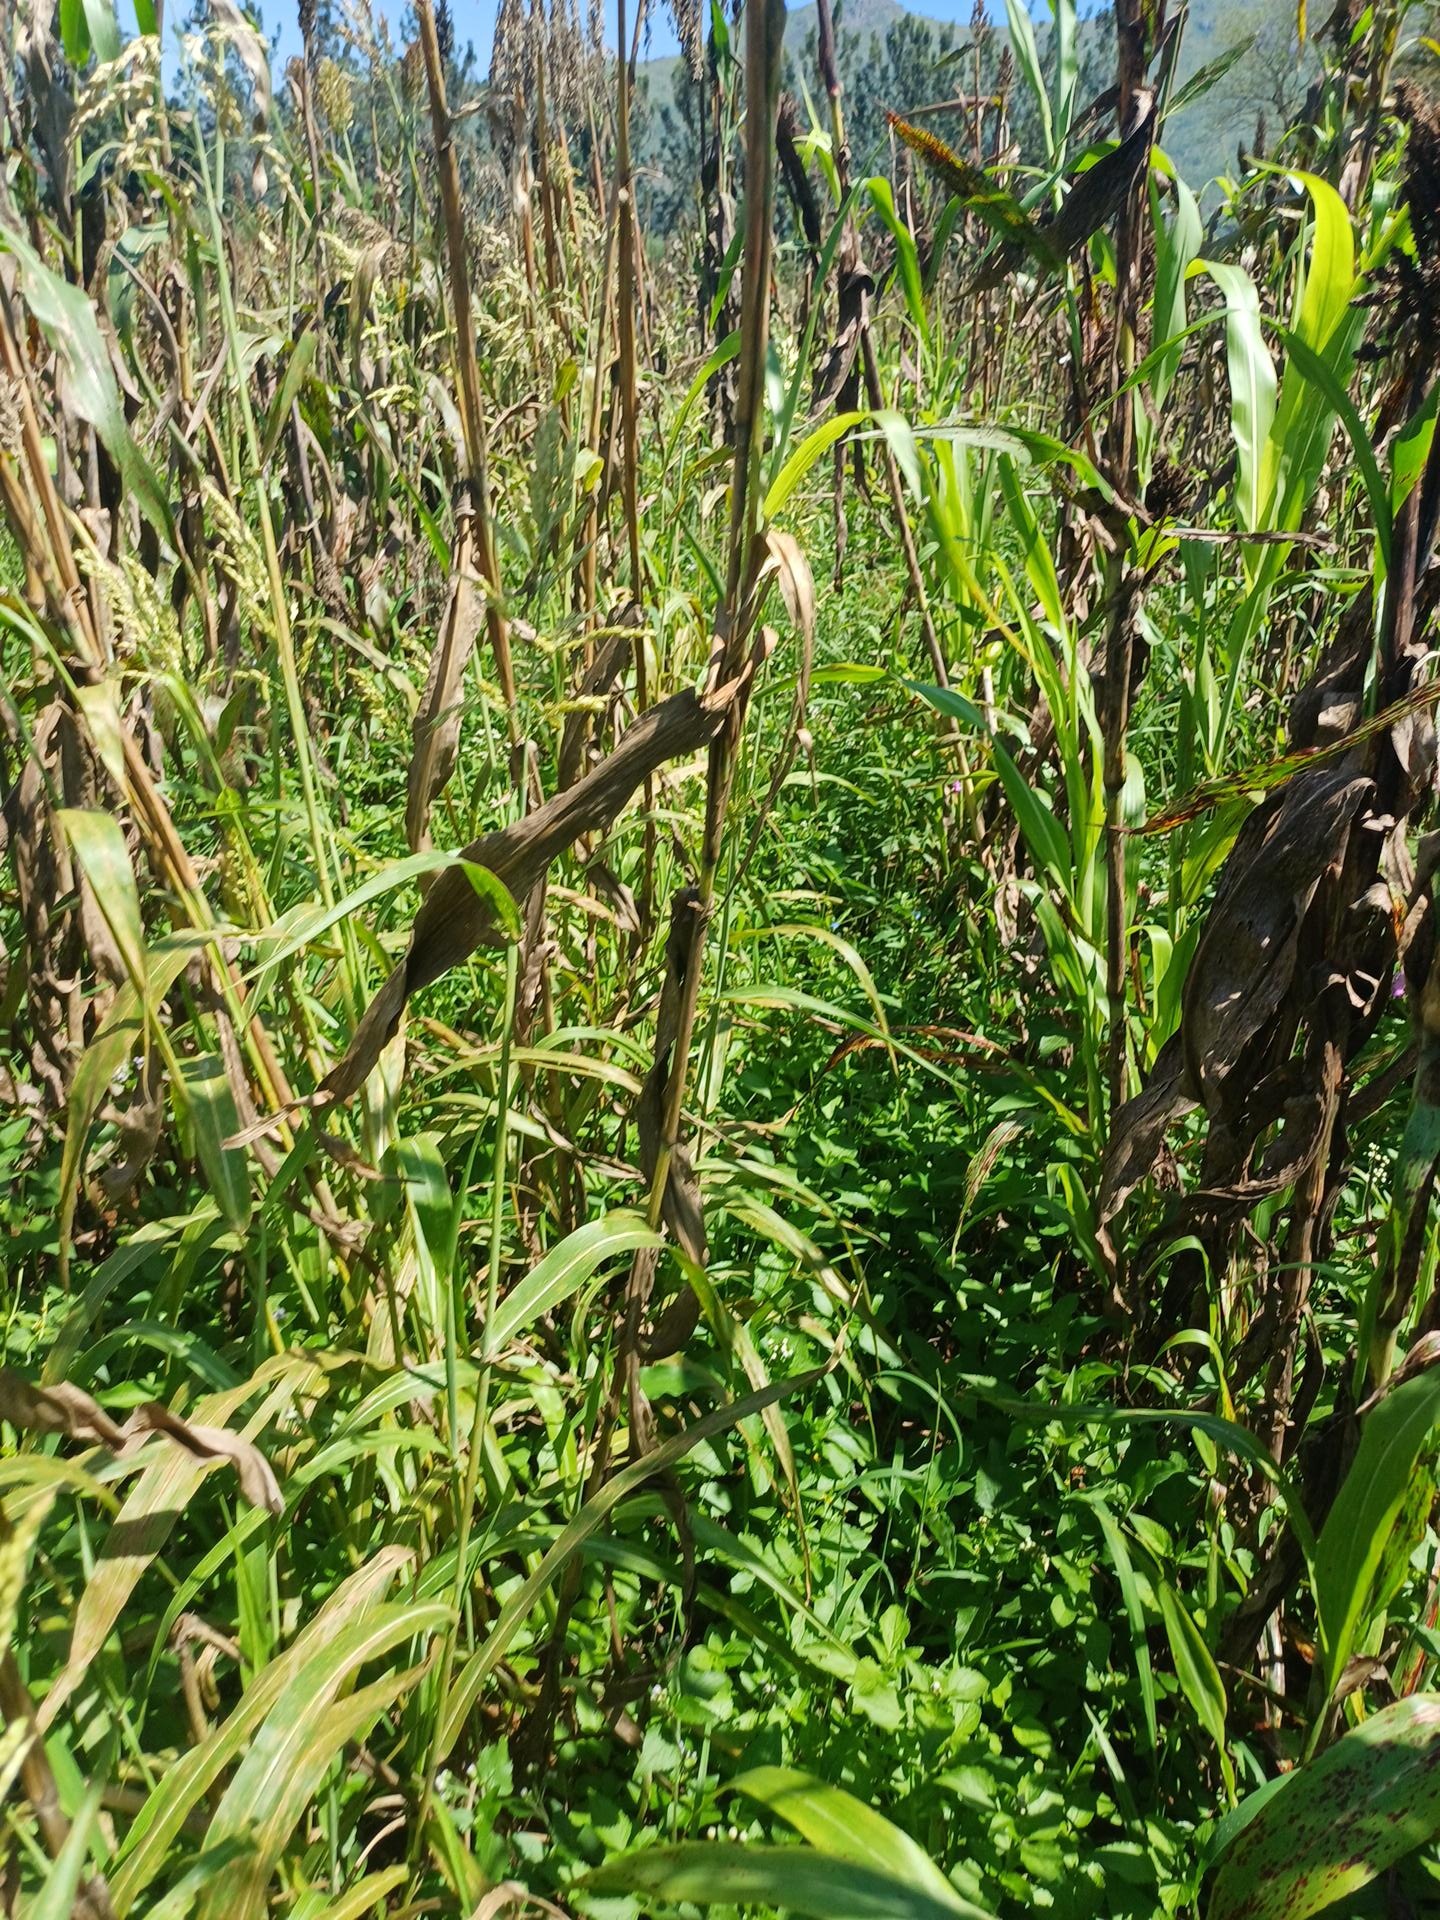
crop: sorghum
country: Kenya
